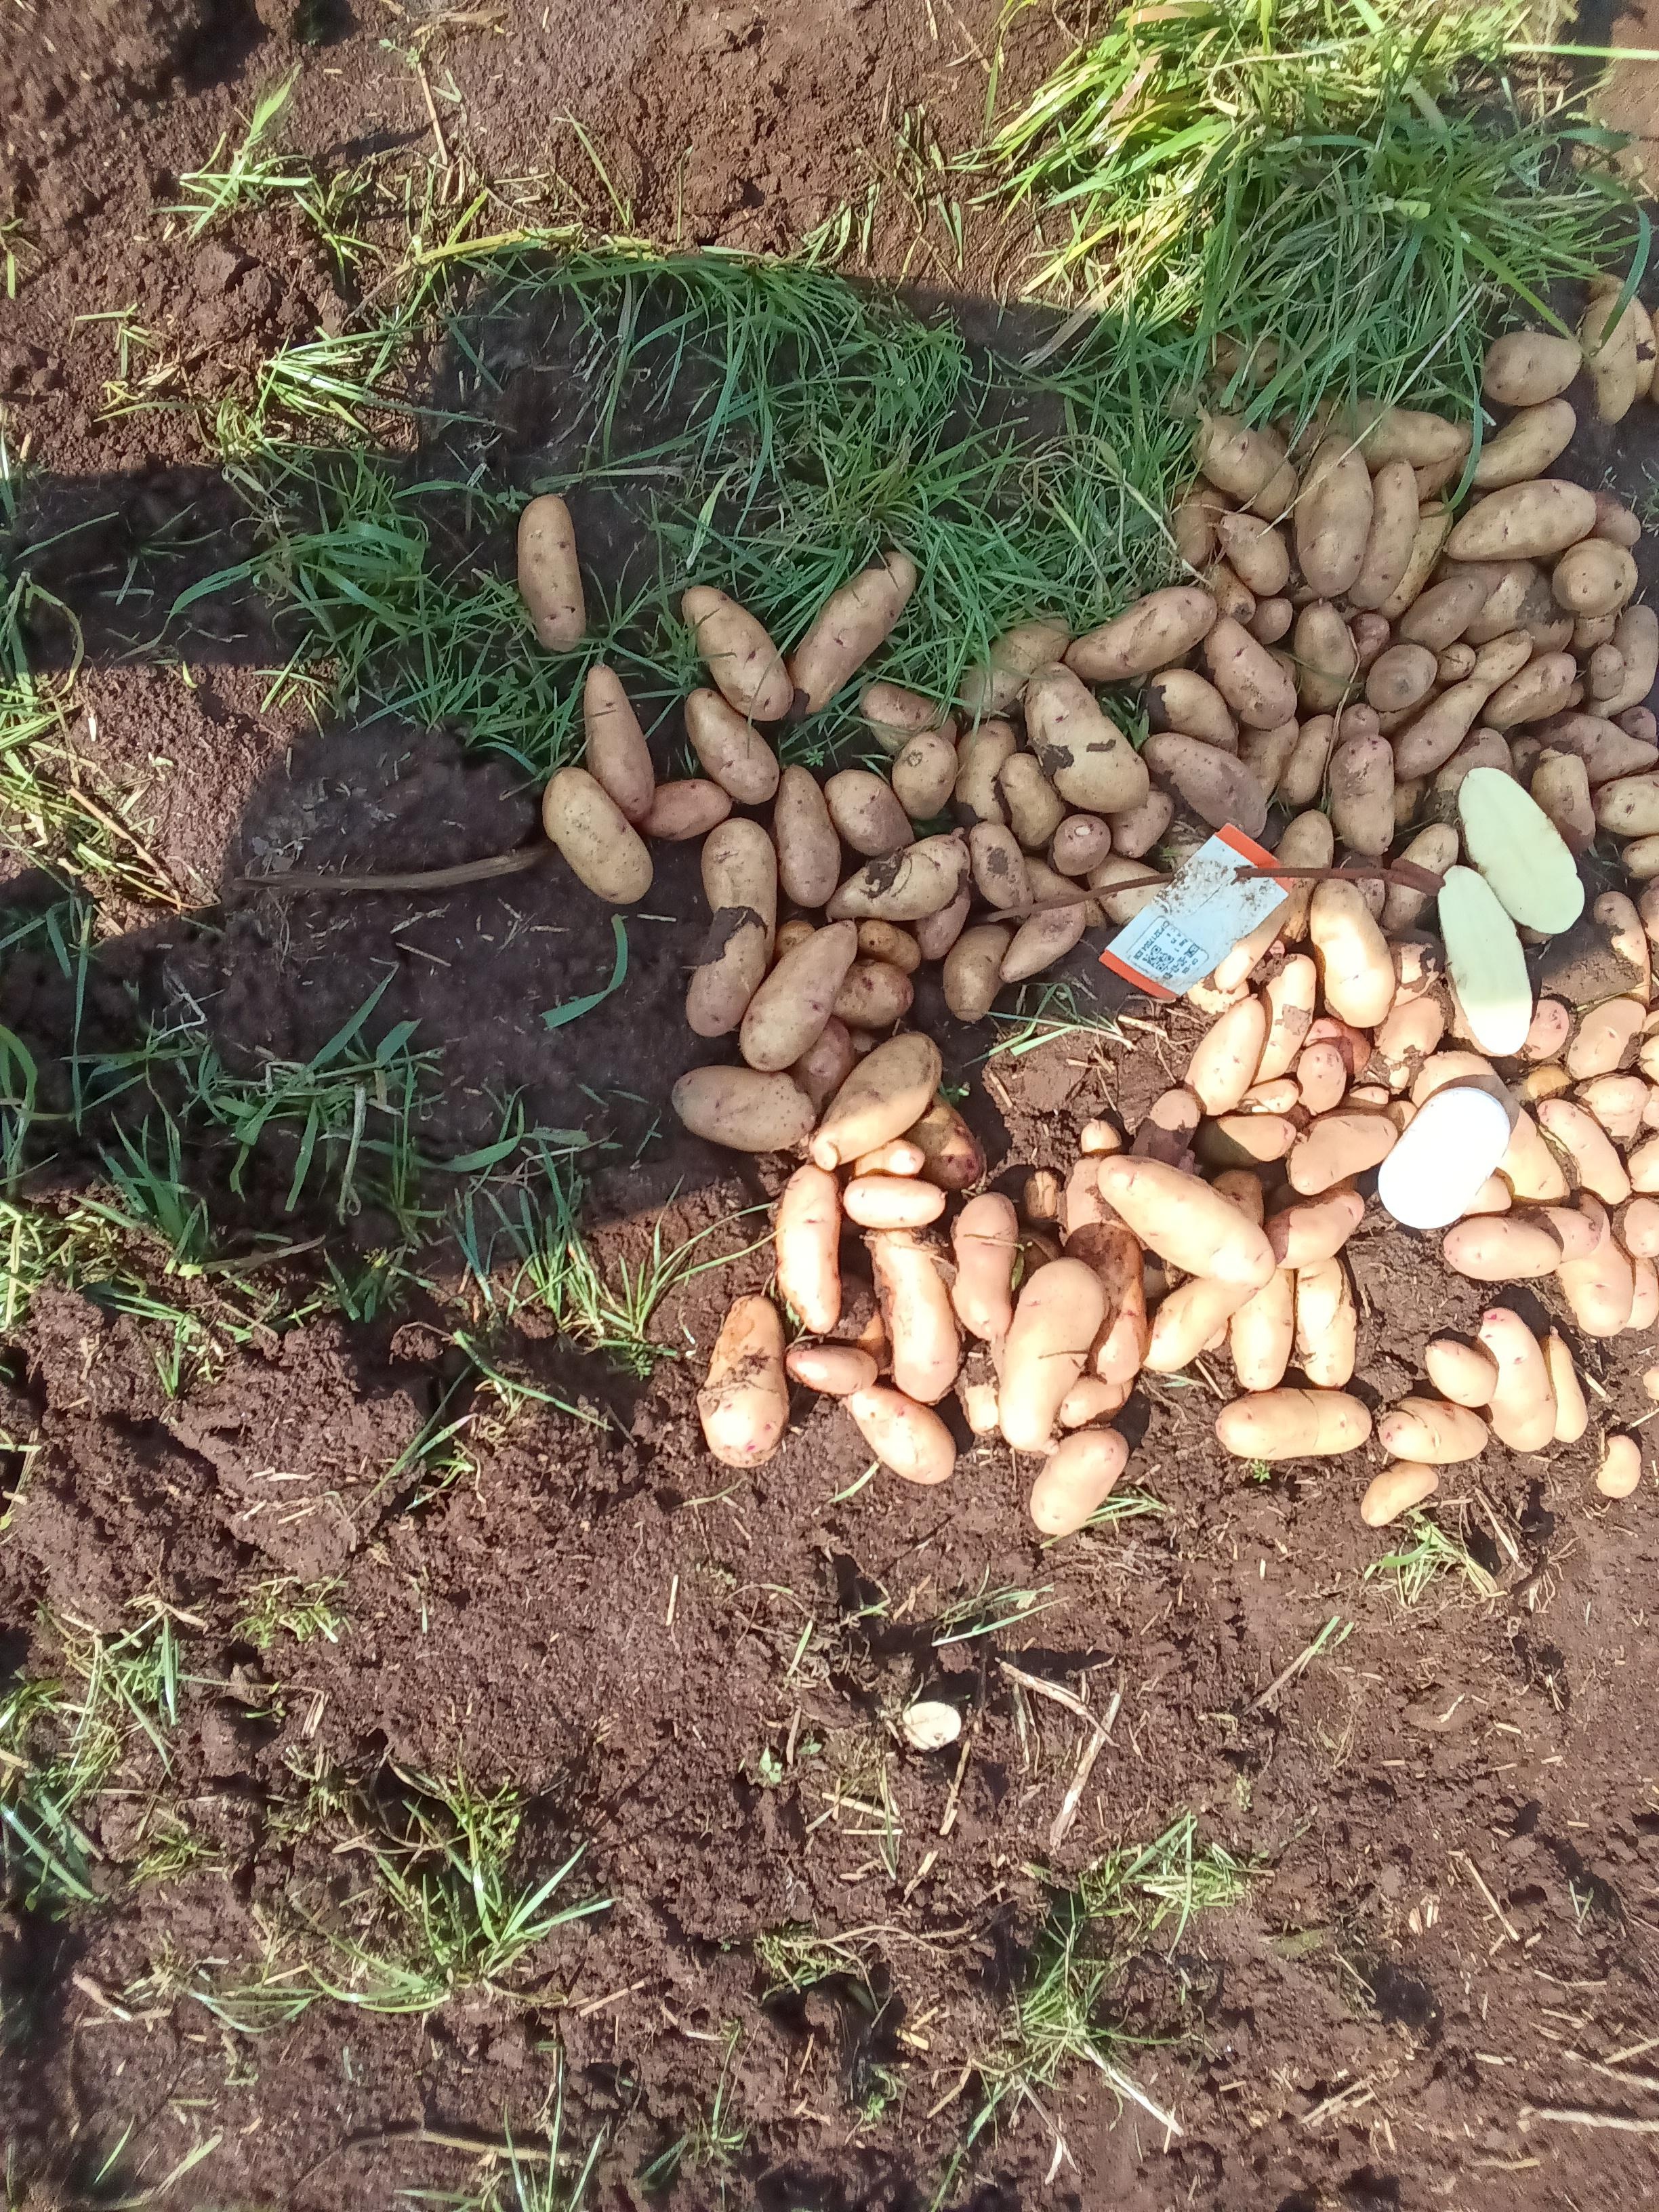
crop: potato
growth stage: harvest
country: Kenya
